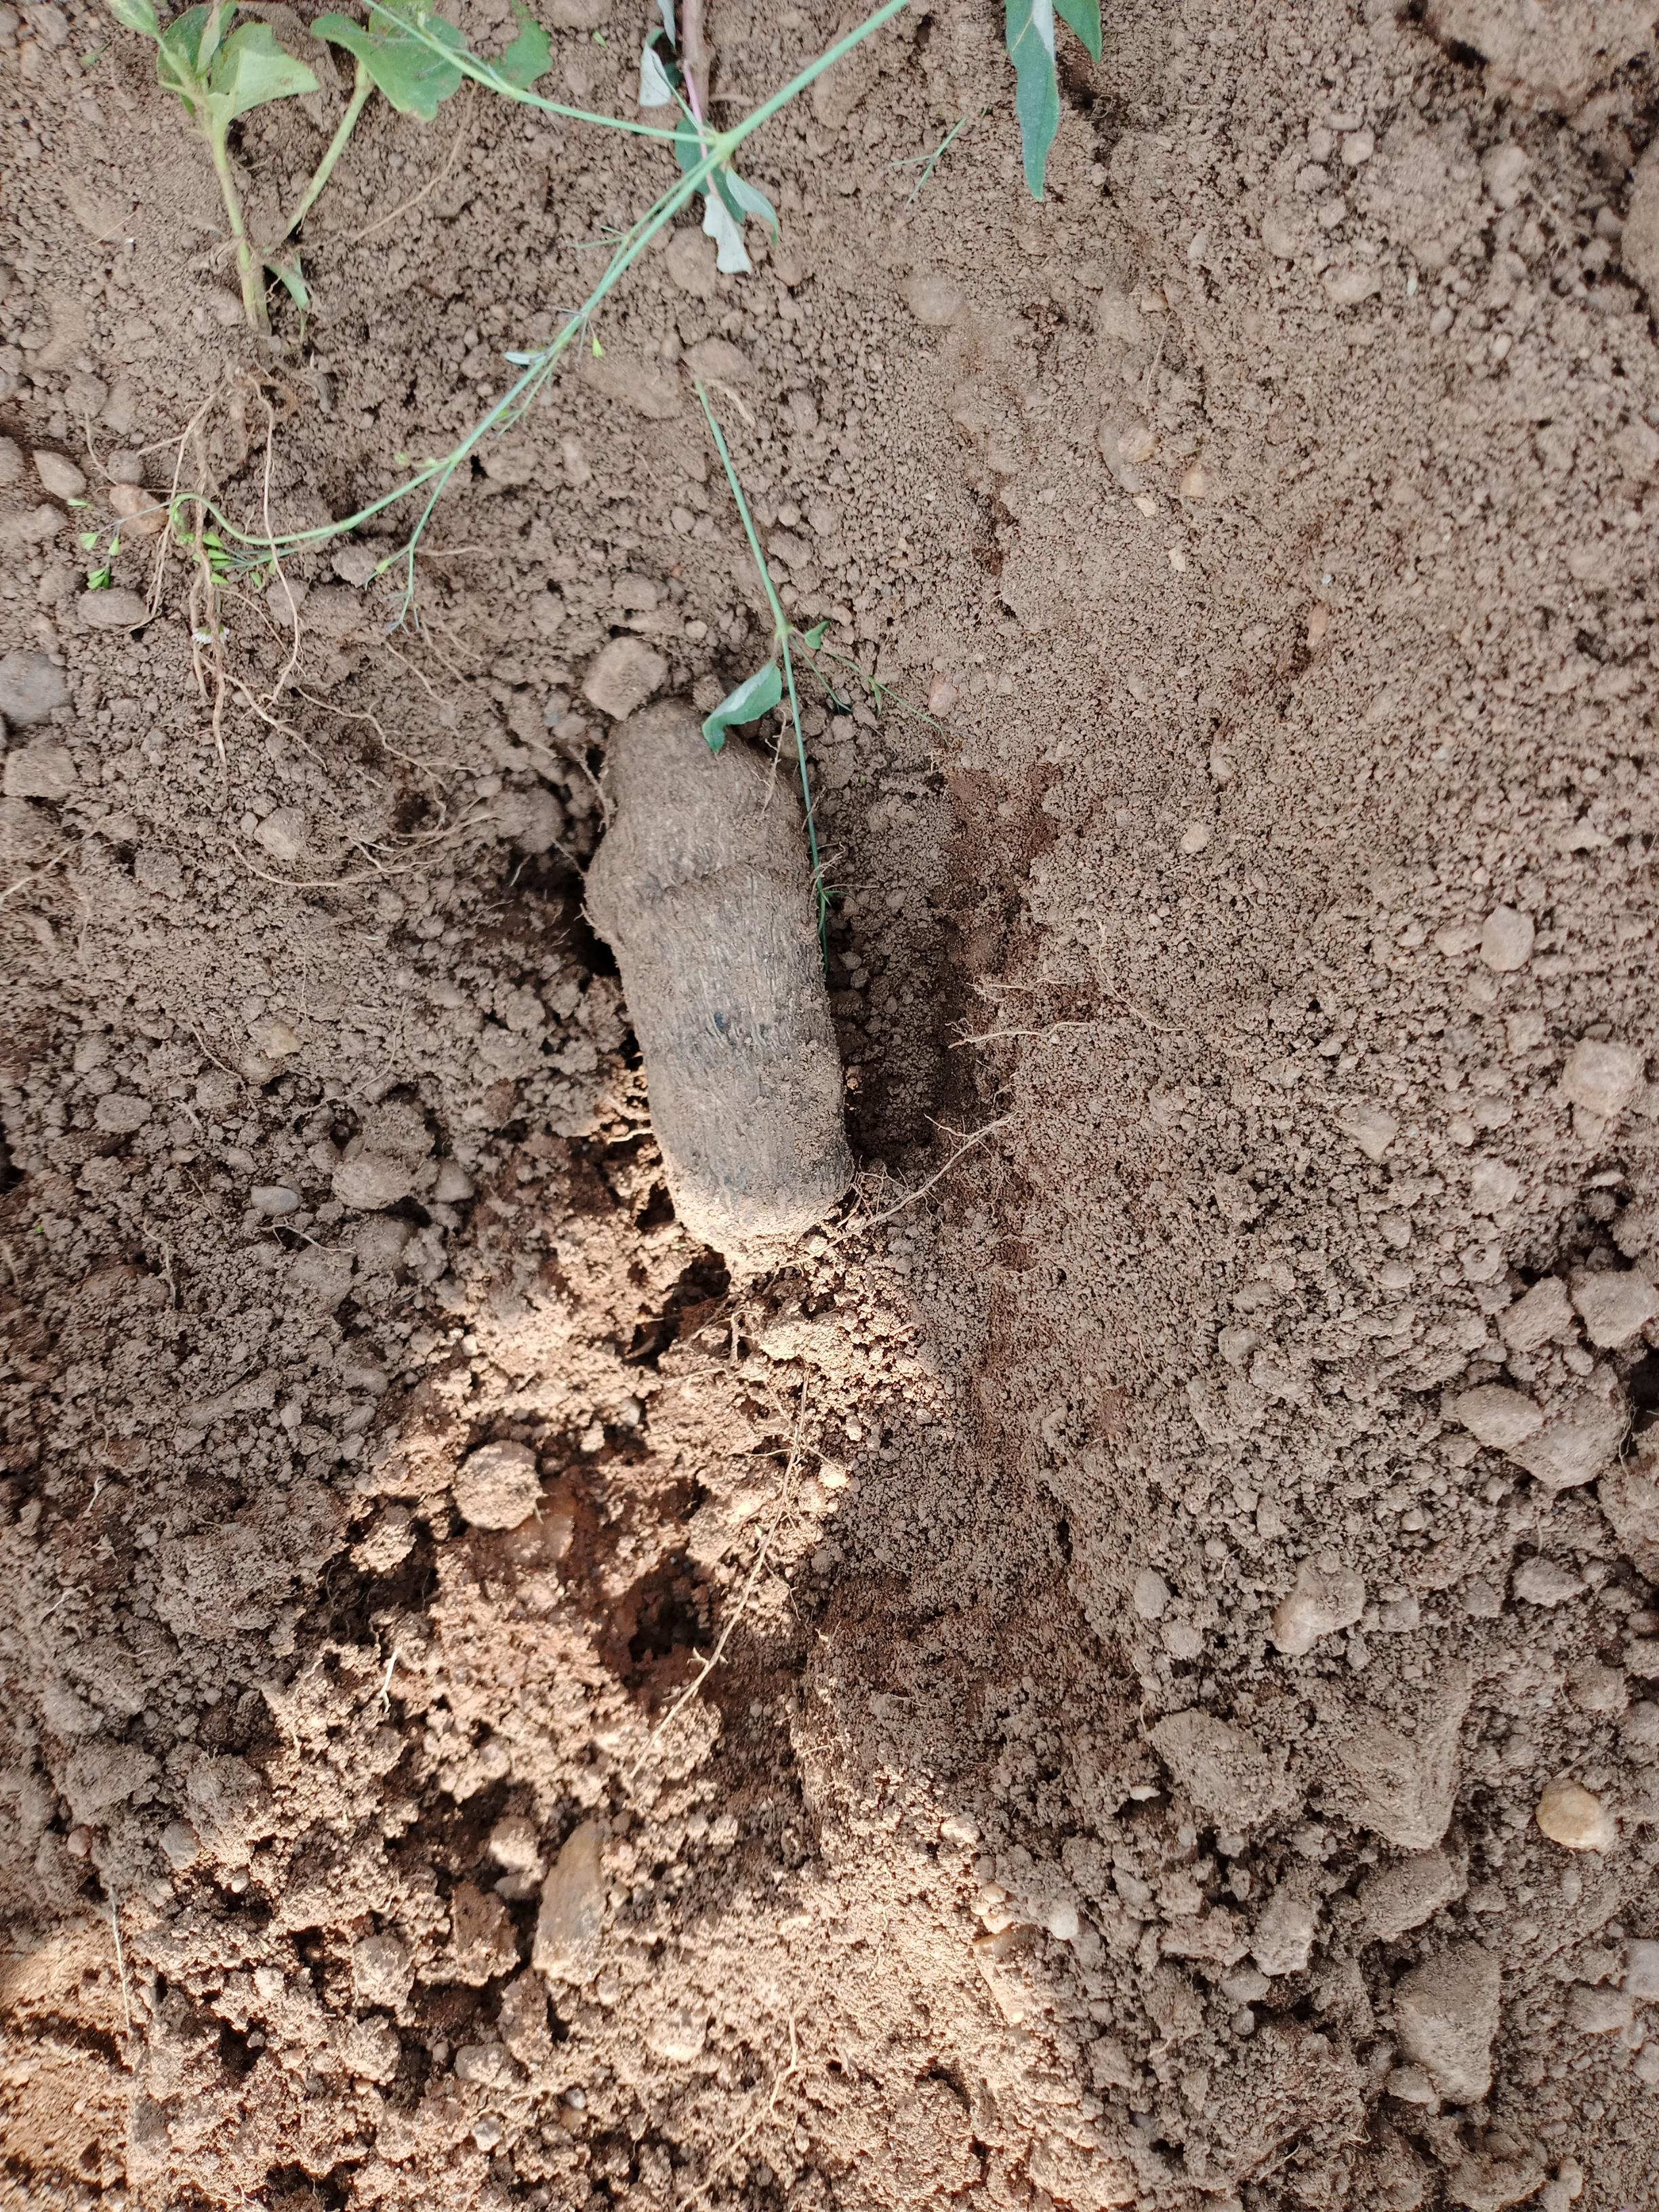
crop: yam
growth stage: harvest
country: Nigeria
